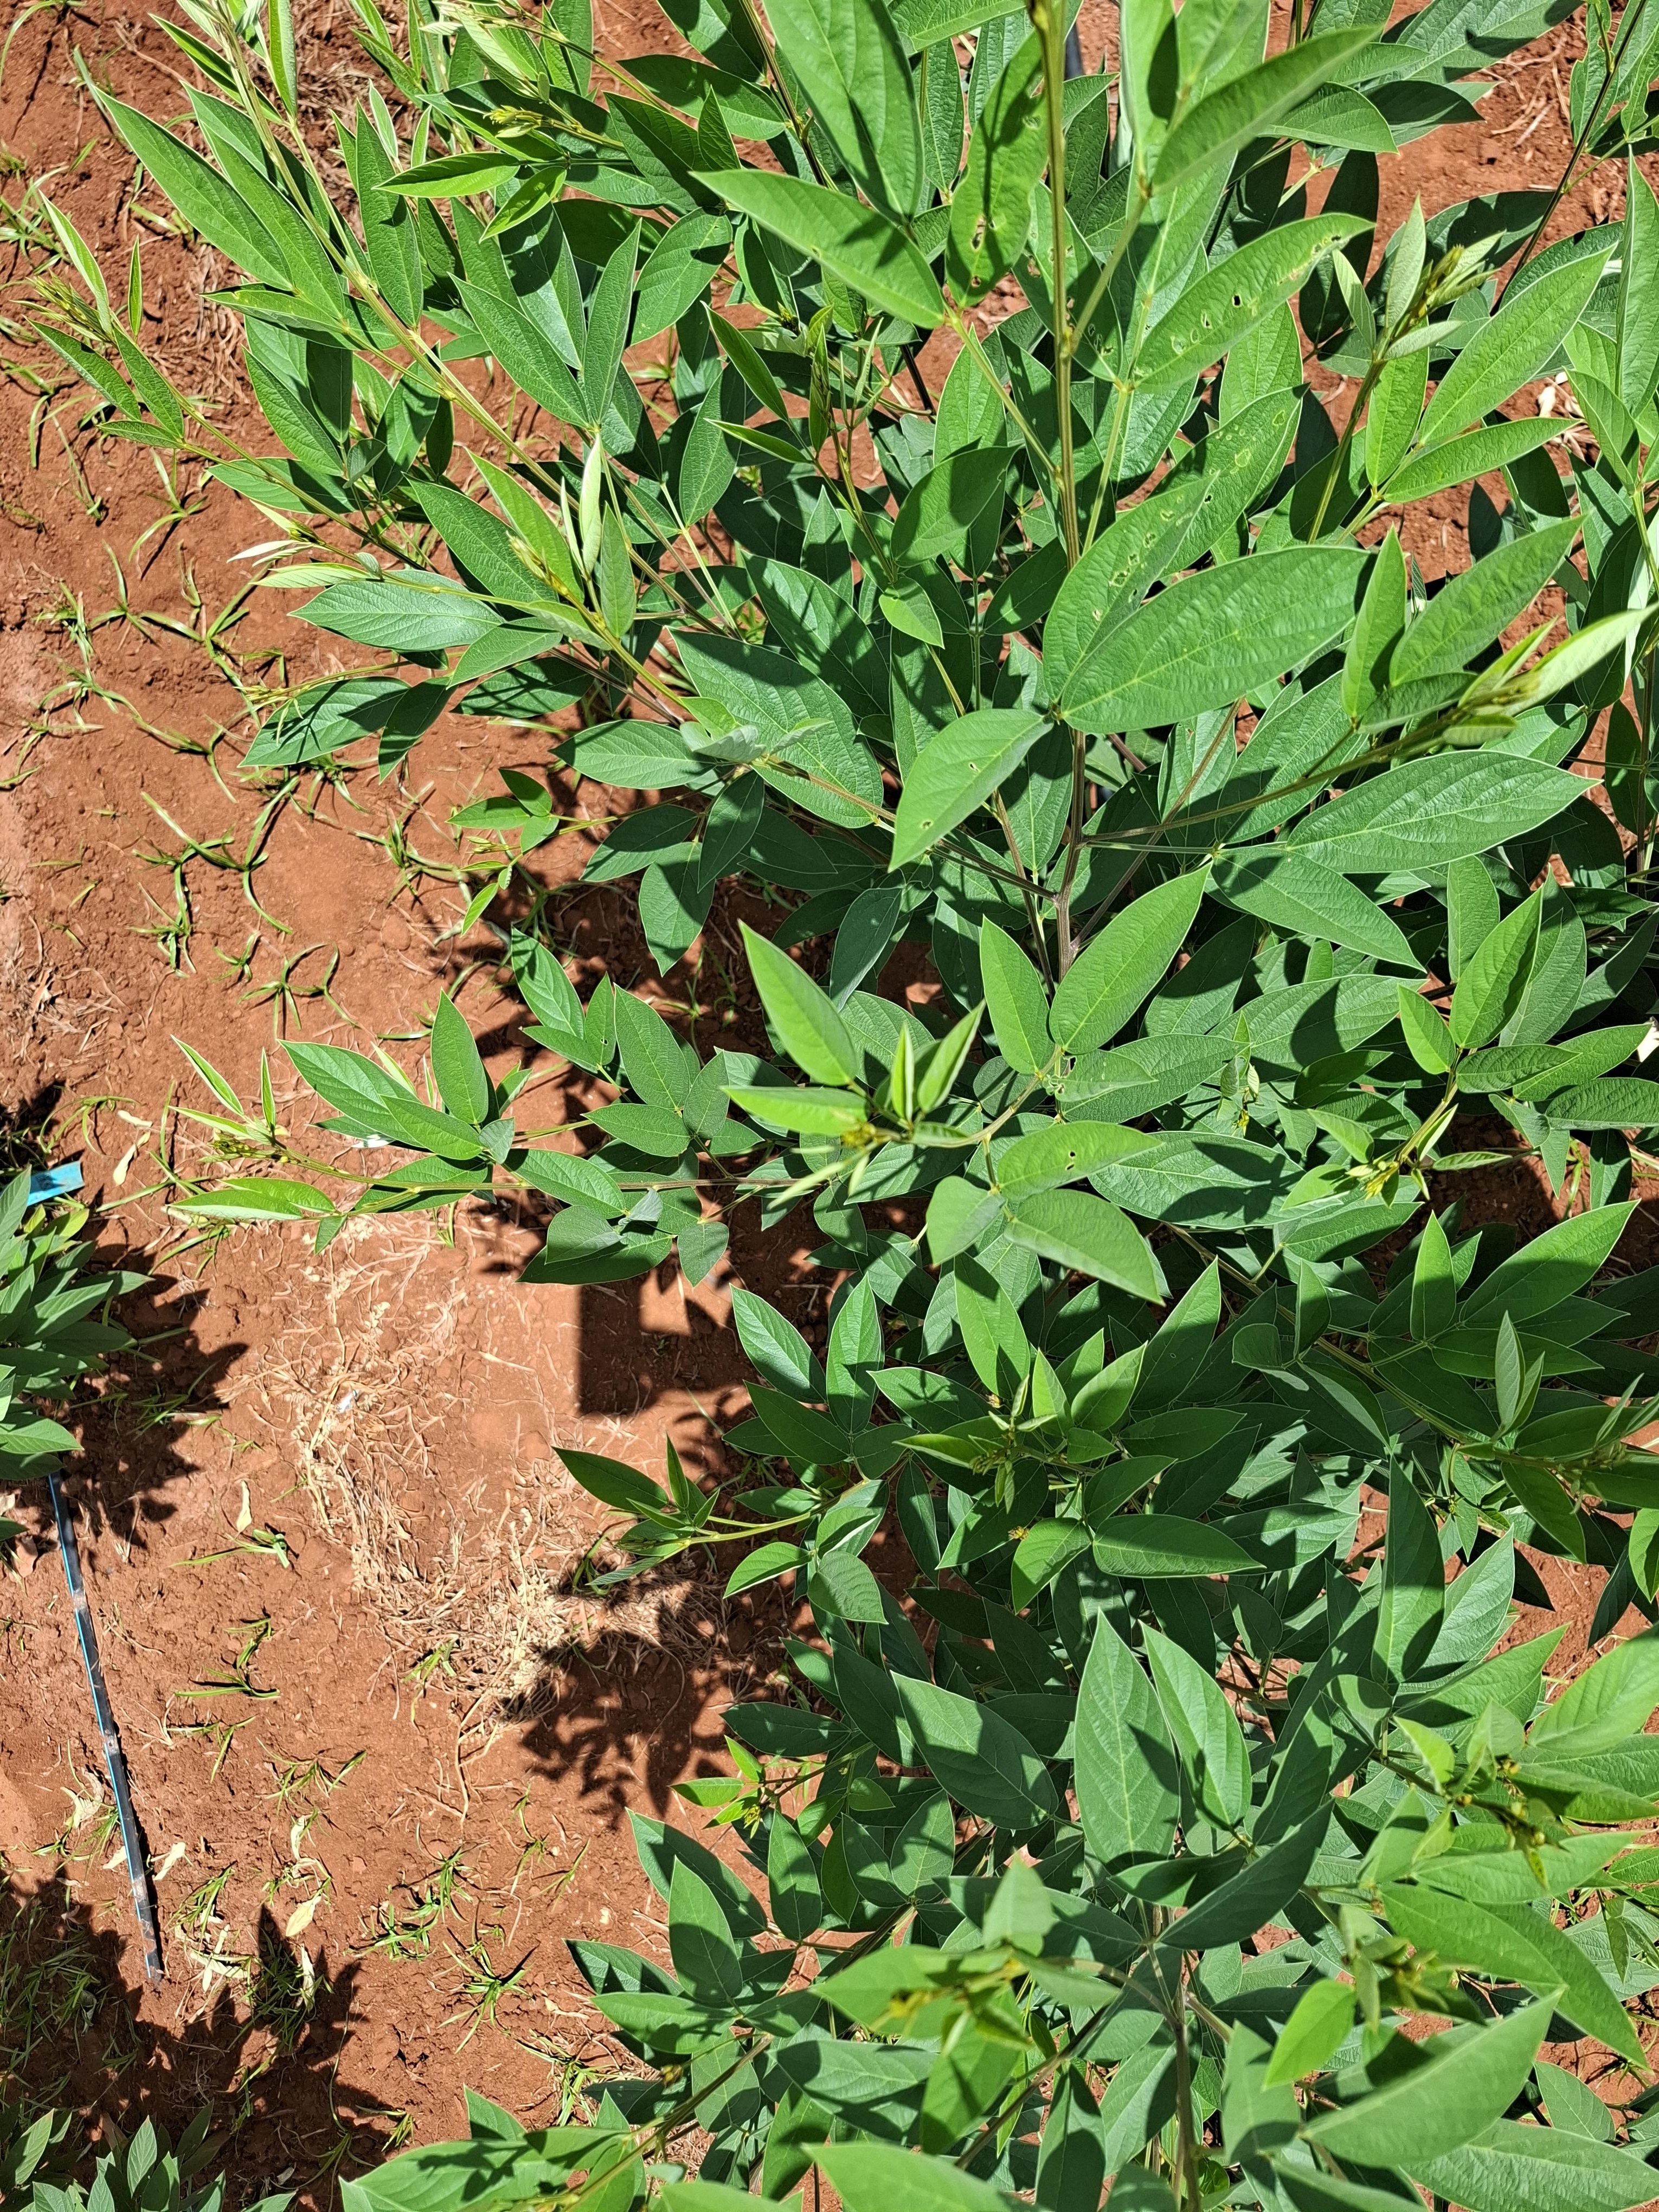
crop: pigeonpea
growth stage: vegetative
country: Kenya
